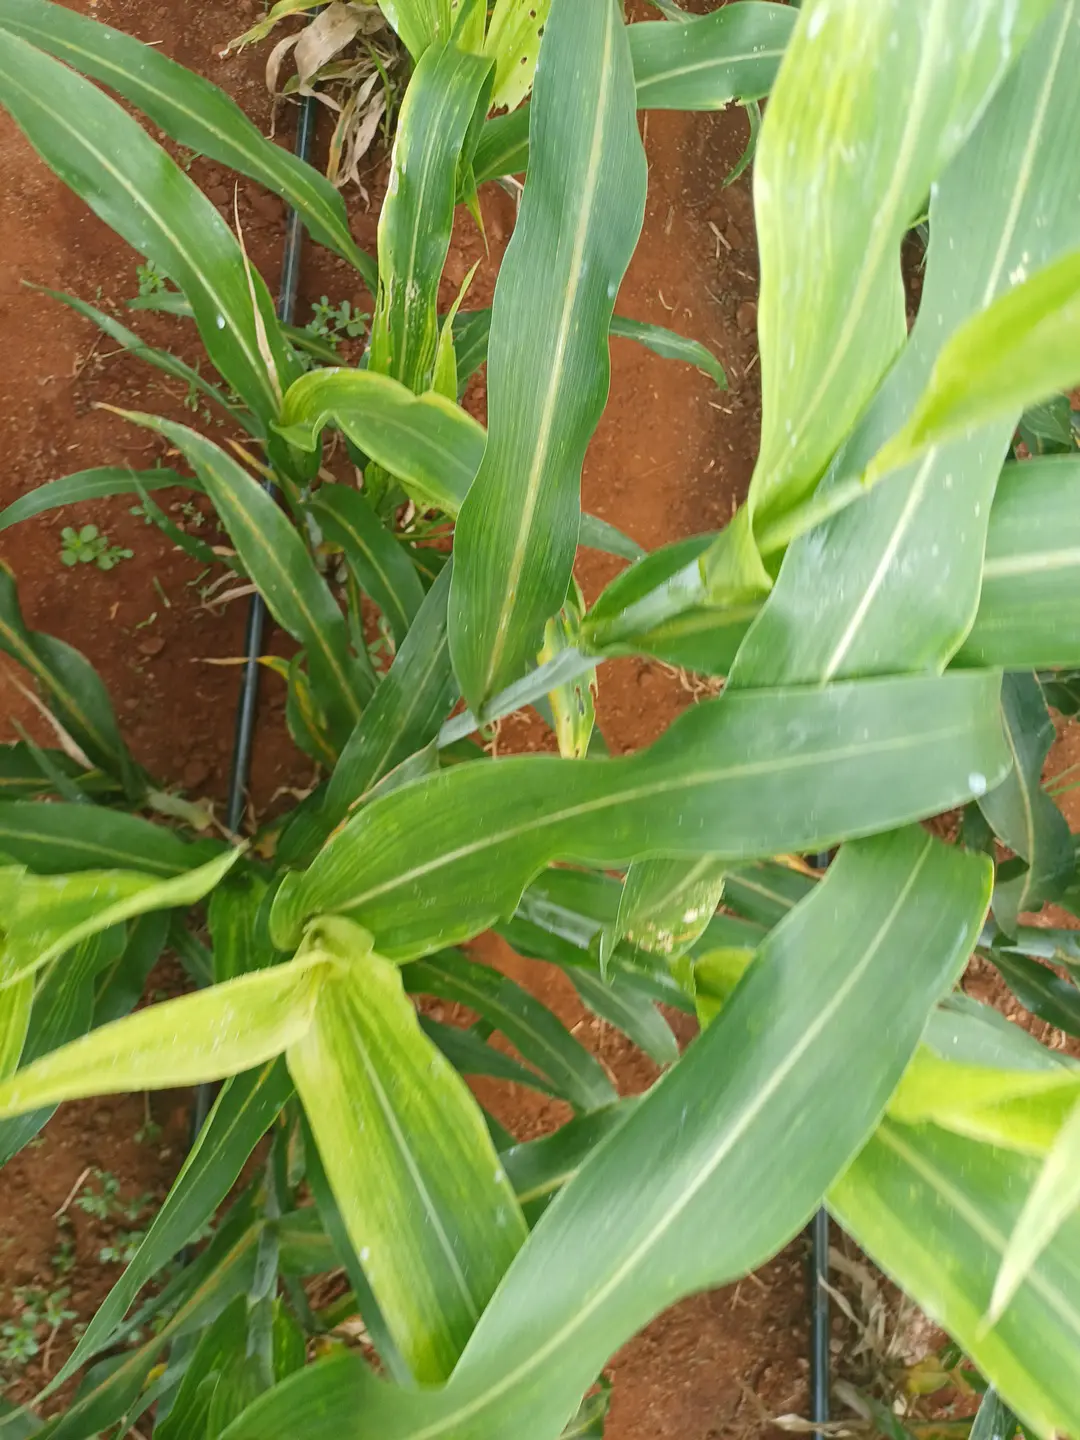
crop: sorghum
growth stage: flowering
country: Kenya
